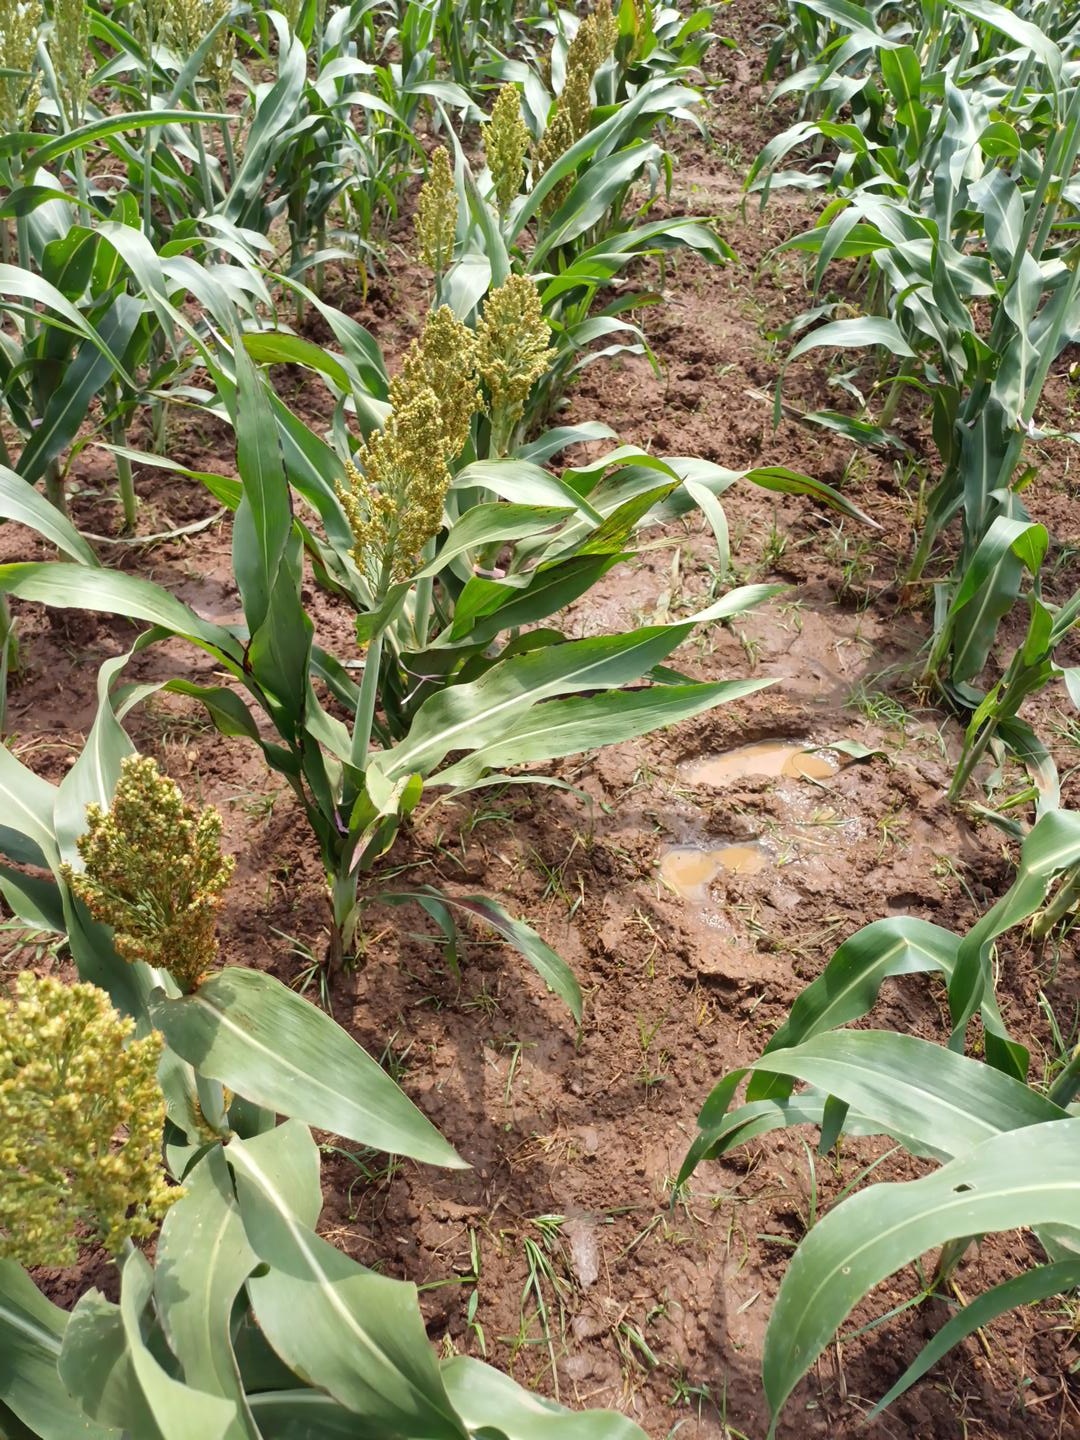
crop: sorghum
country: Kenya
